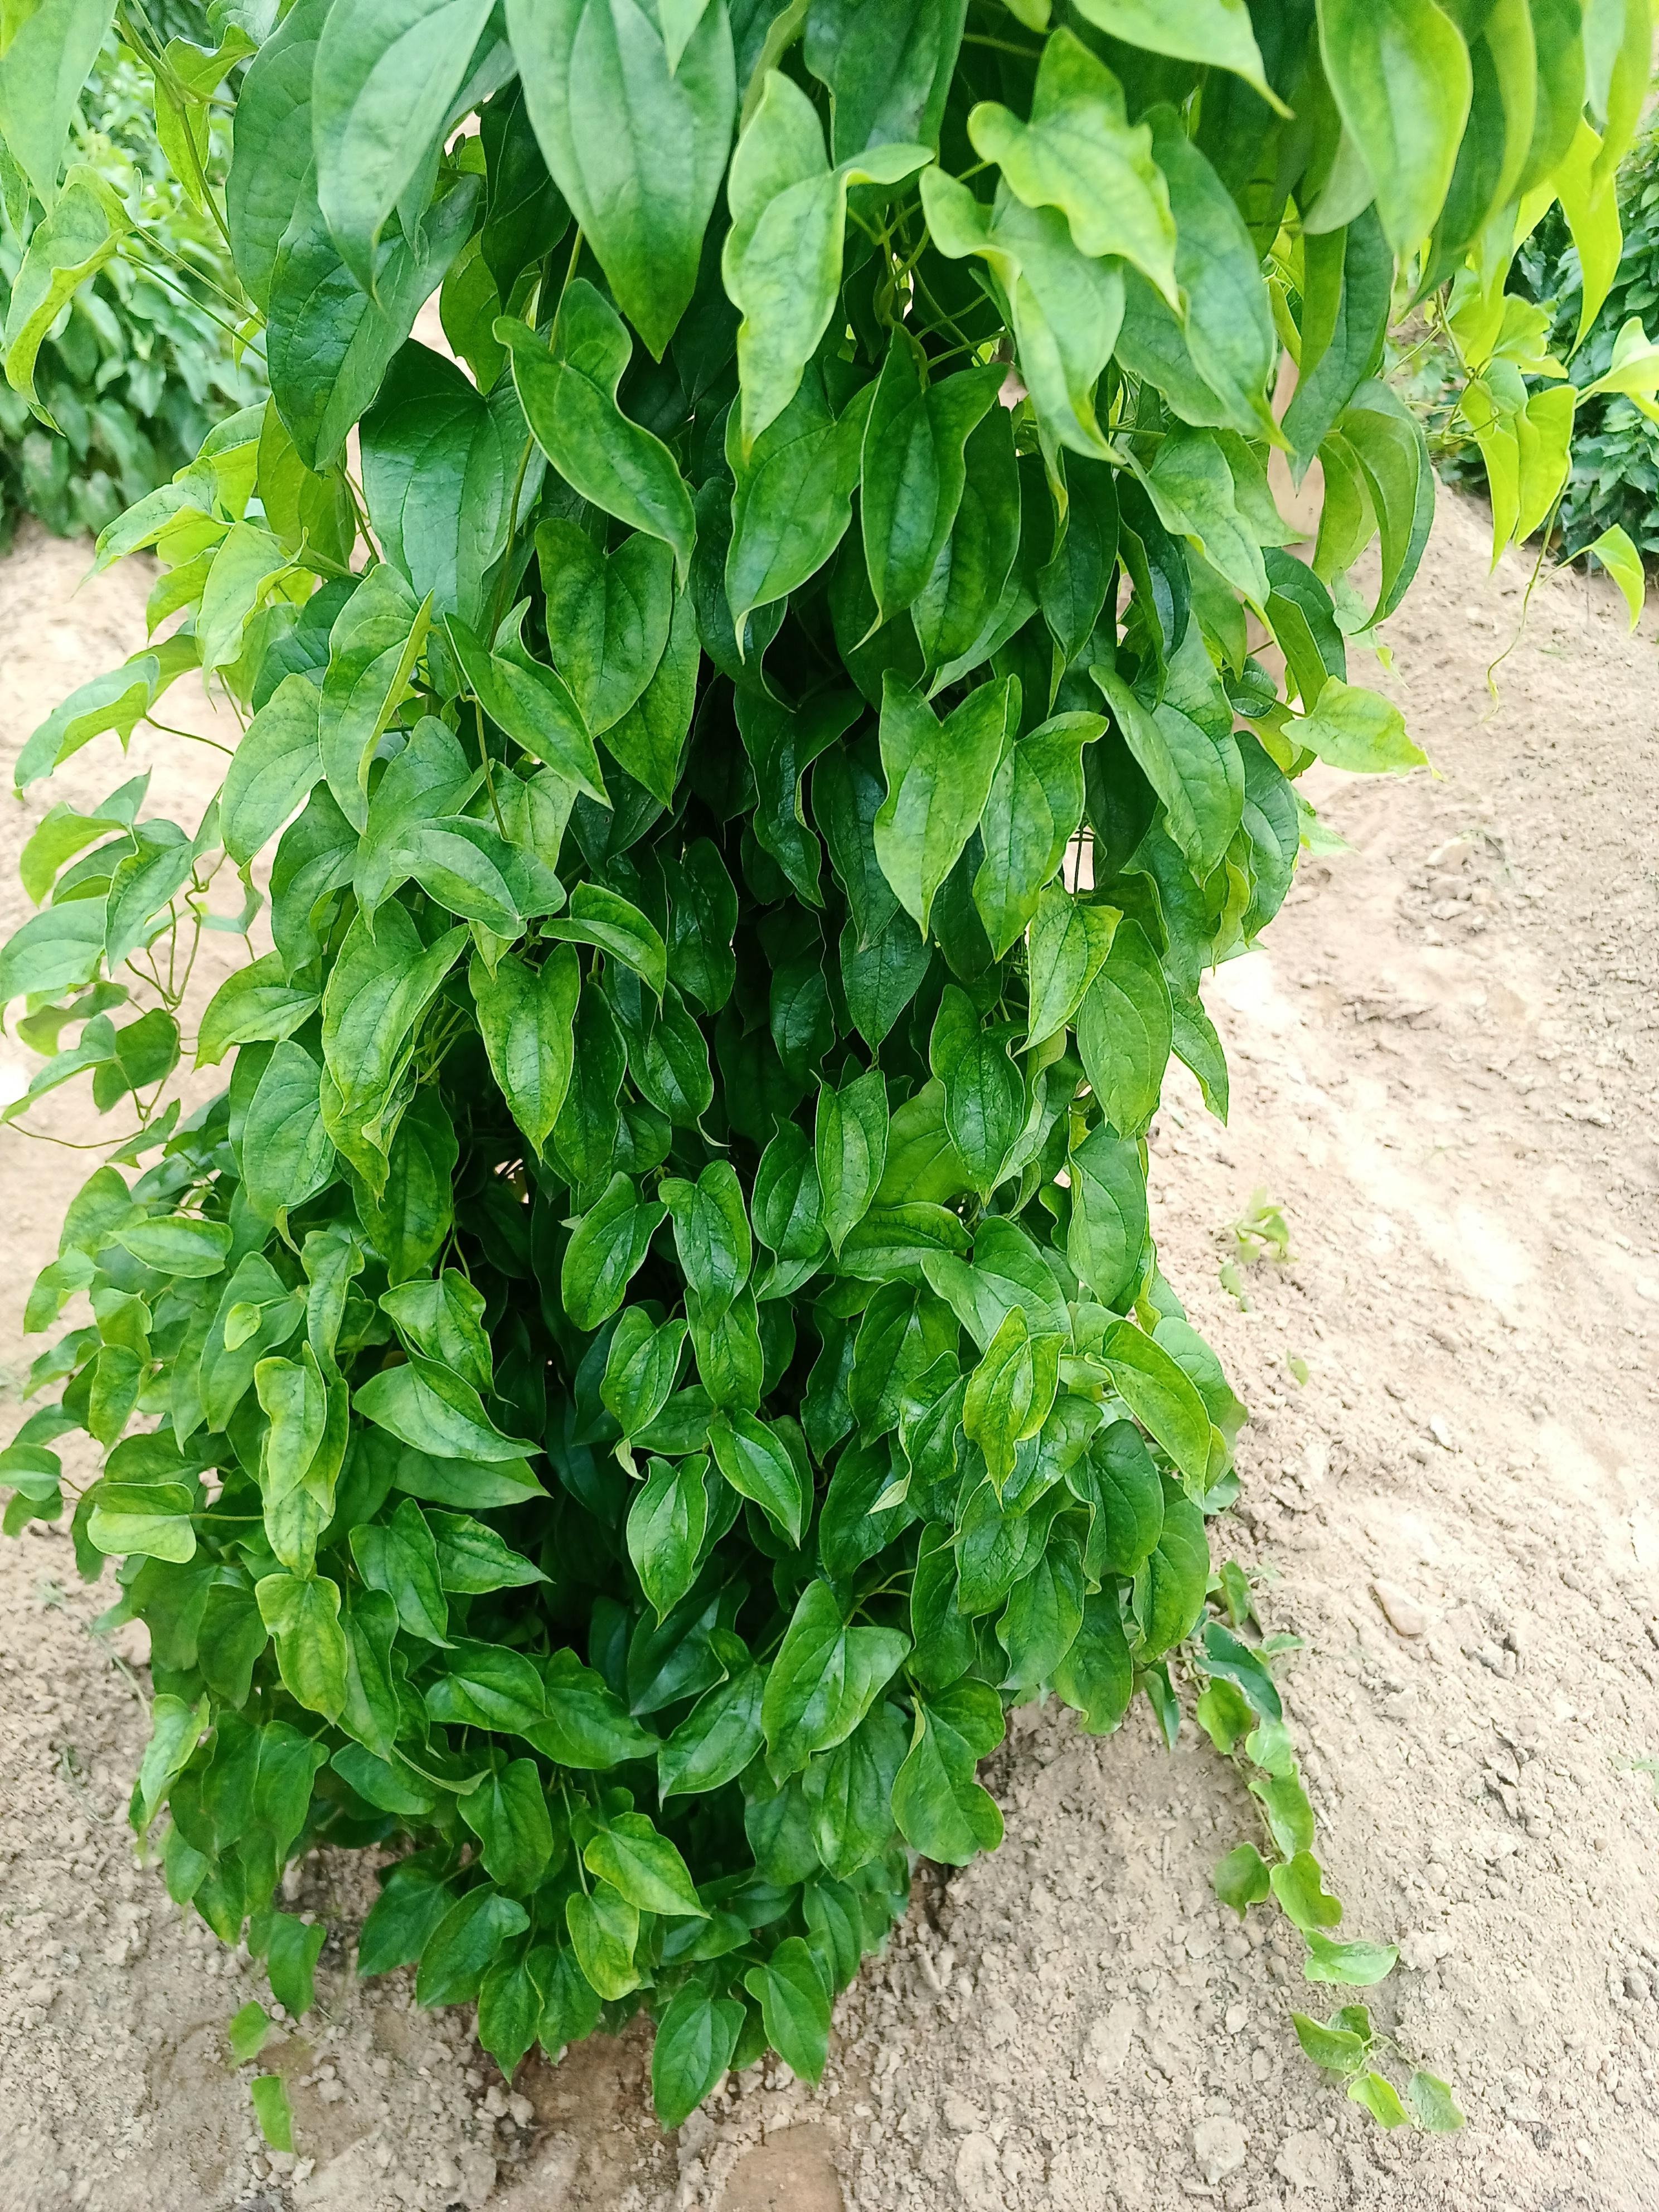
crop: yam
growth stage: vegetative
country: Nigeria
